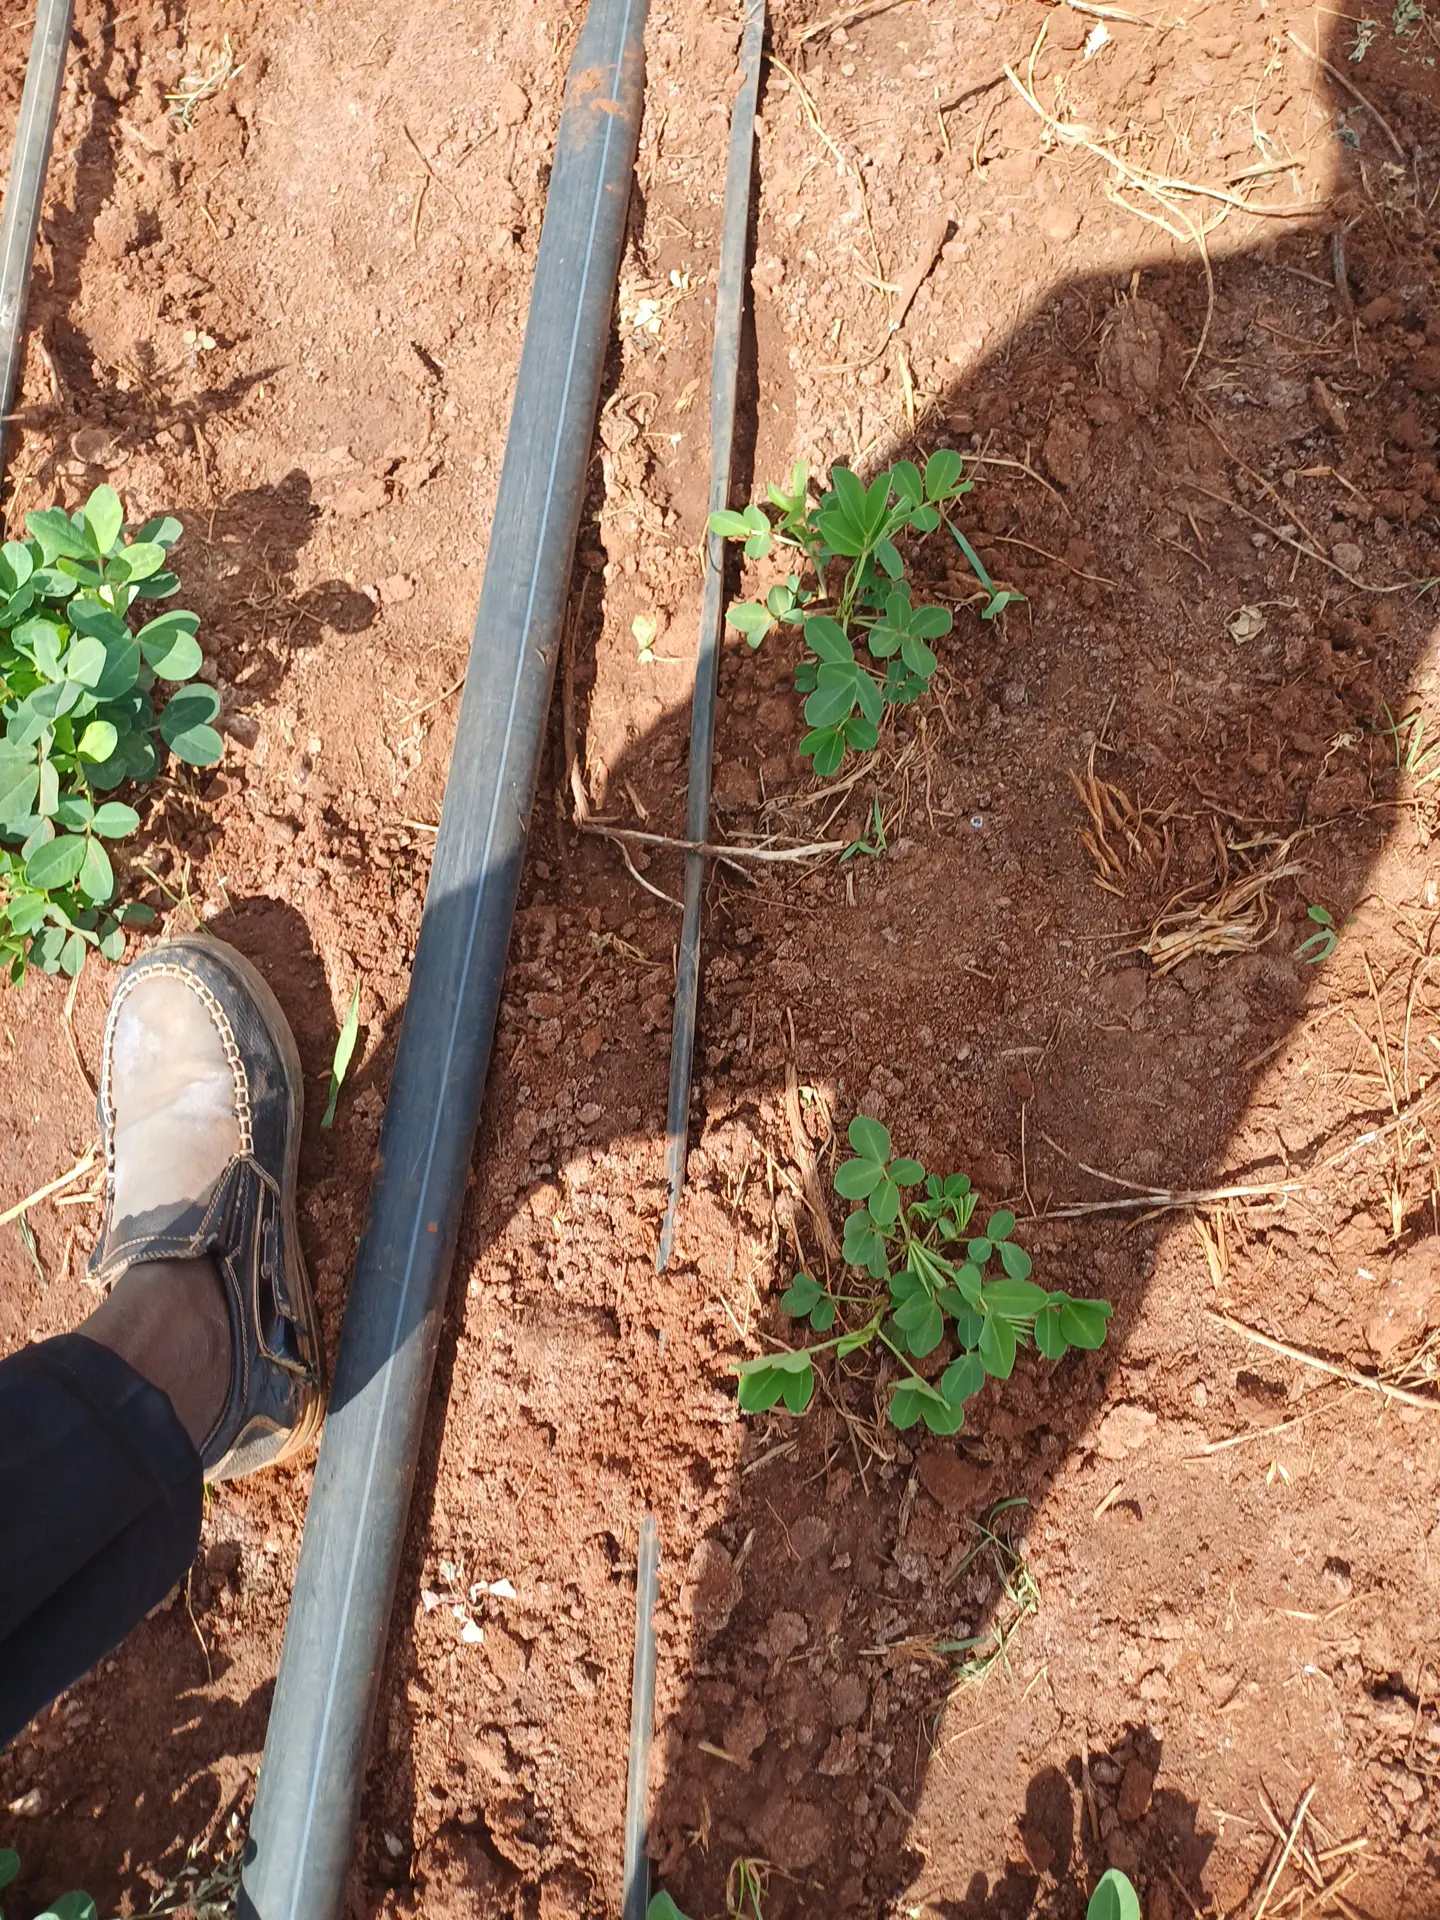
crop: groundnut
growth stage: vegetative
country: Kenya
